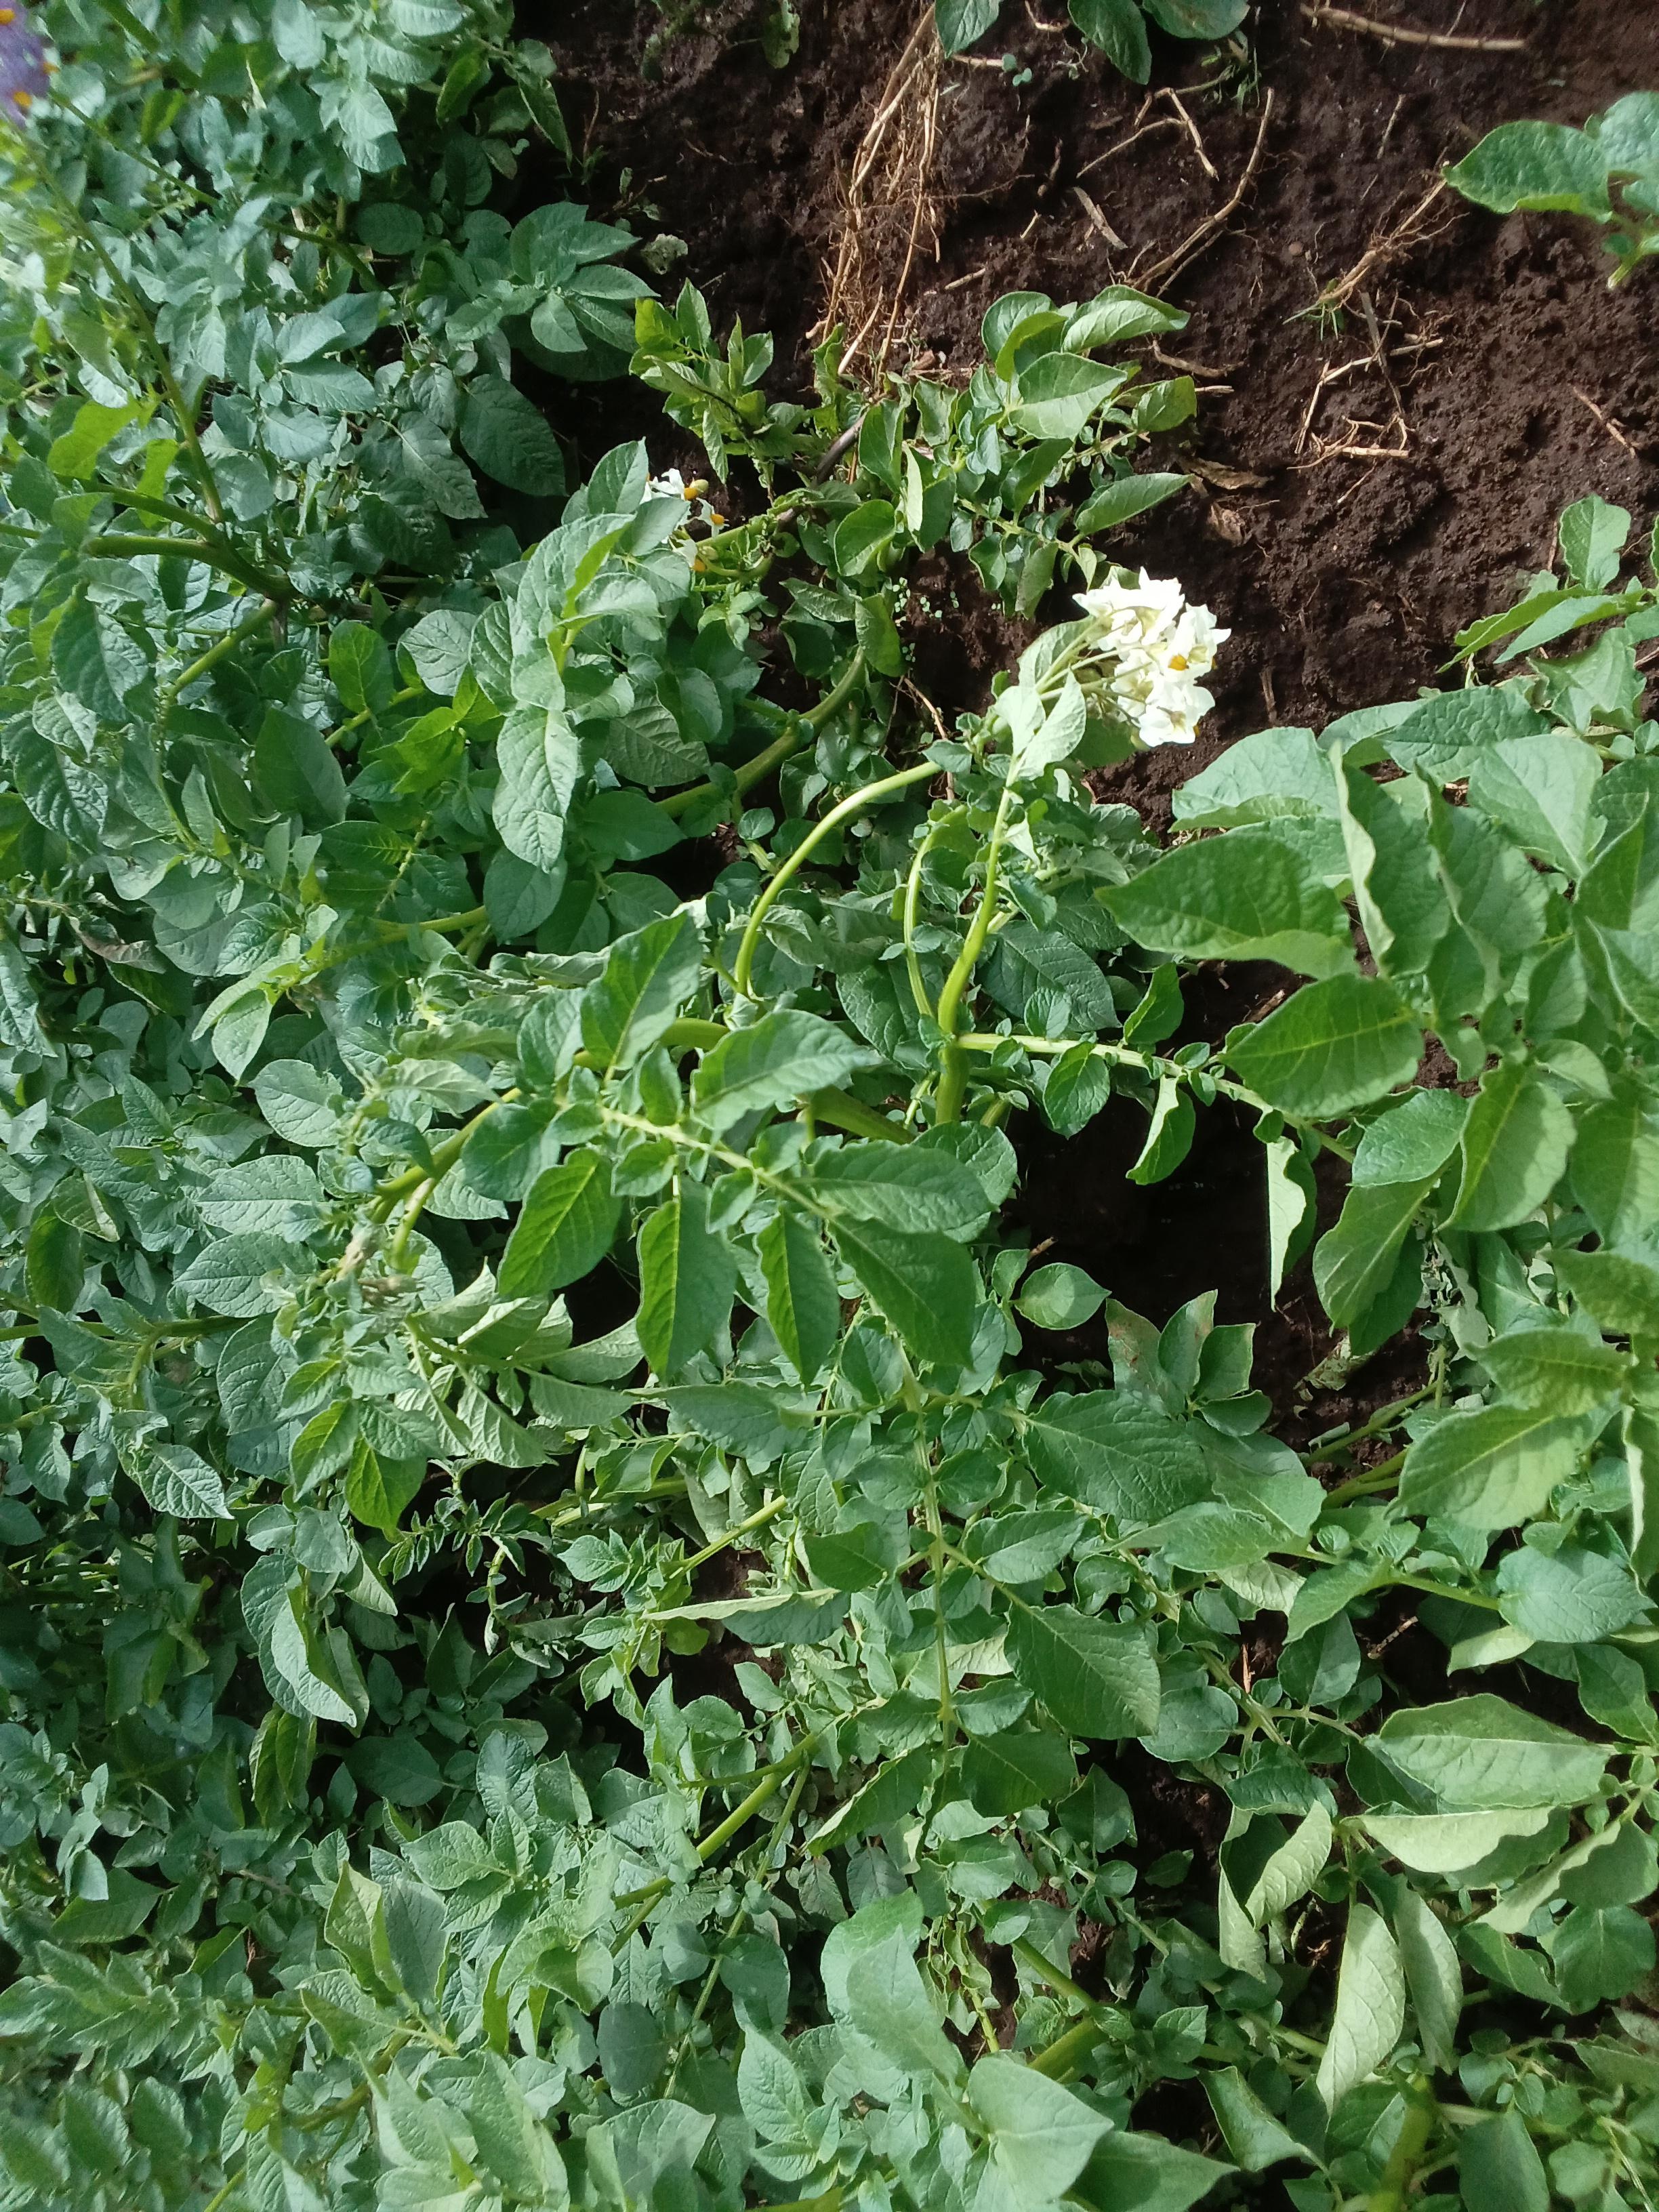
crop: potato
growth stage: vegetative
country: Kenya
